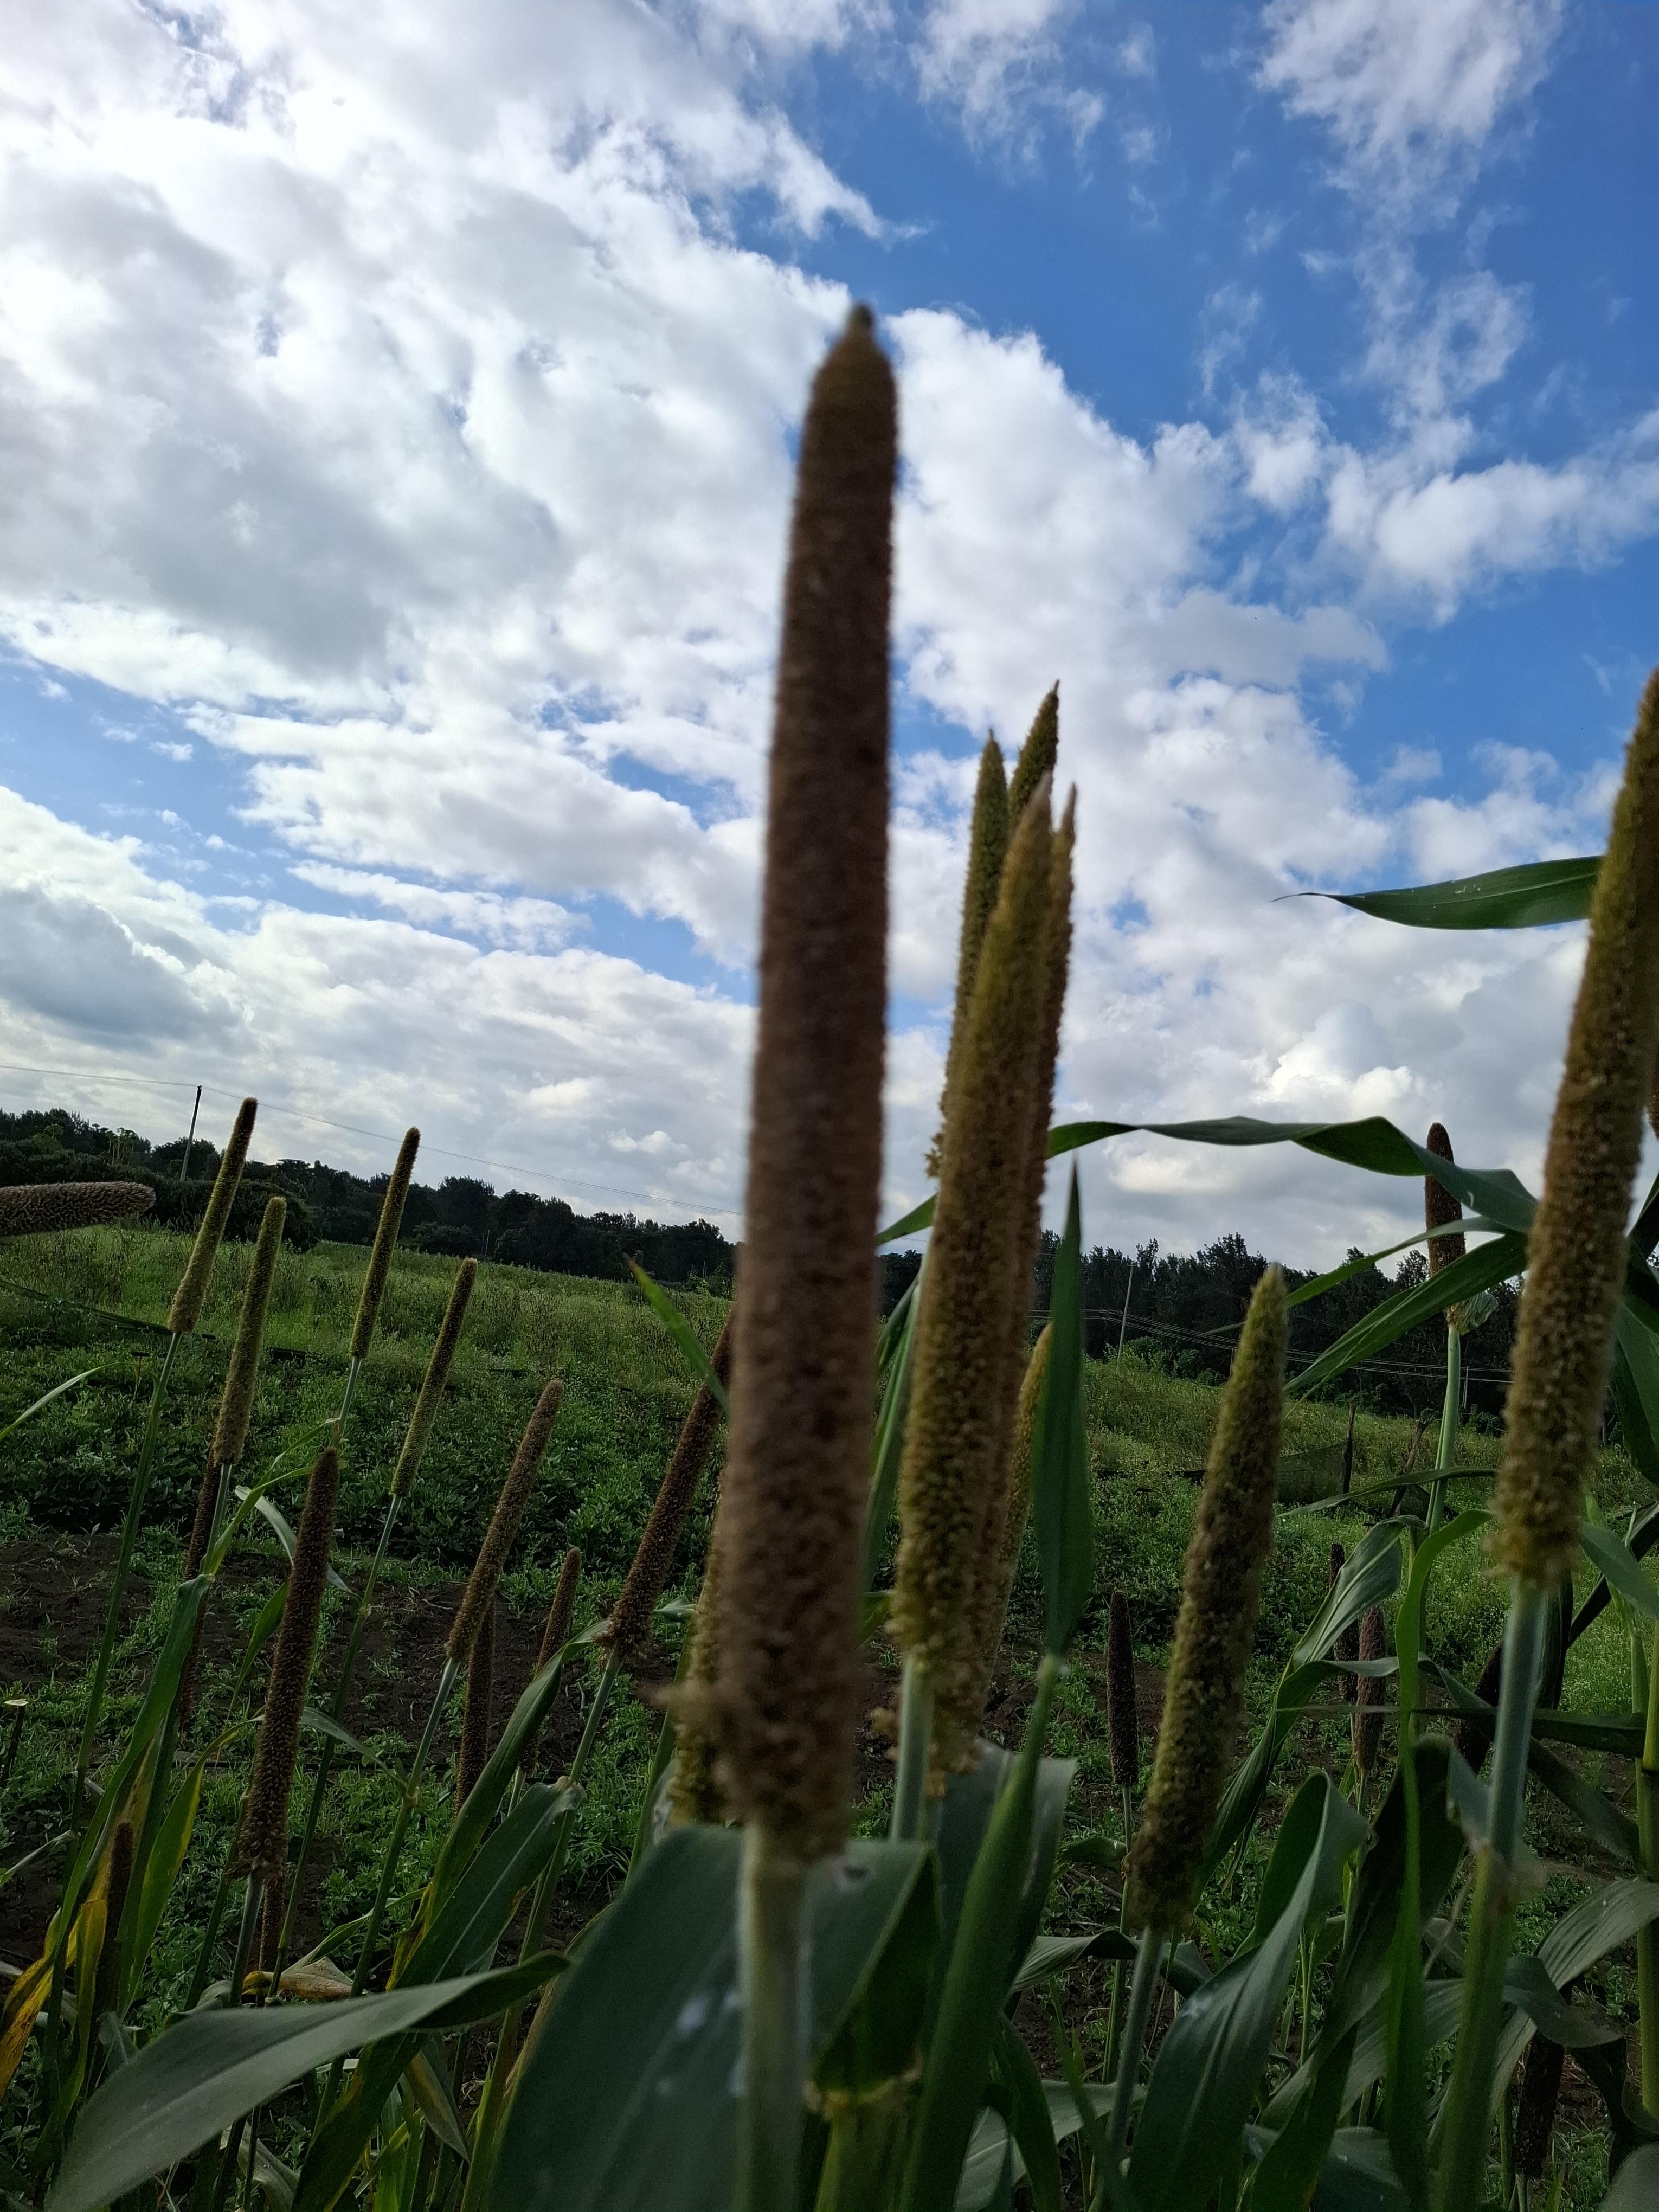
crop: sorghum
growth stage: harvest maturity
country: Tanzania
